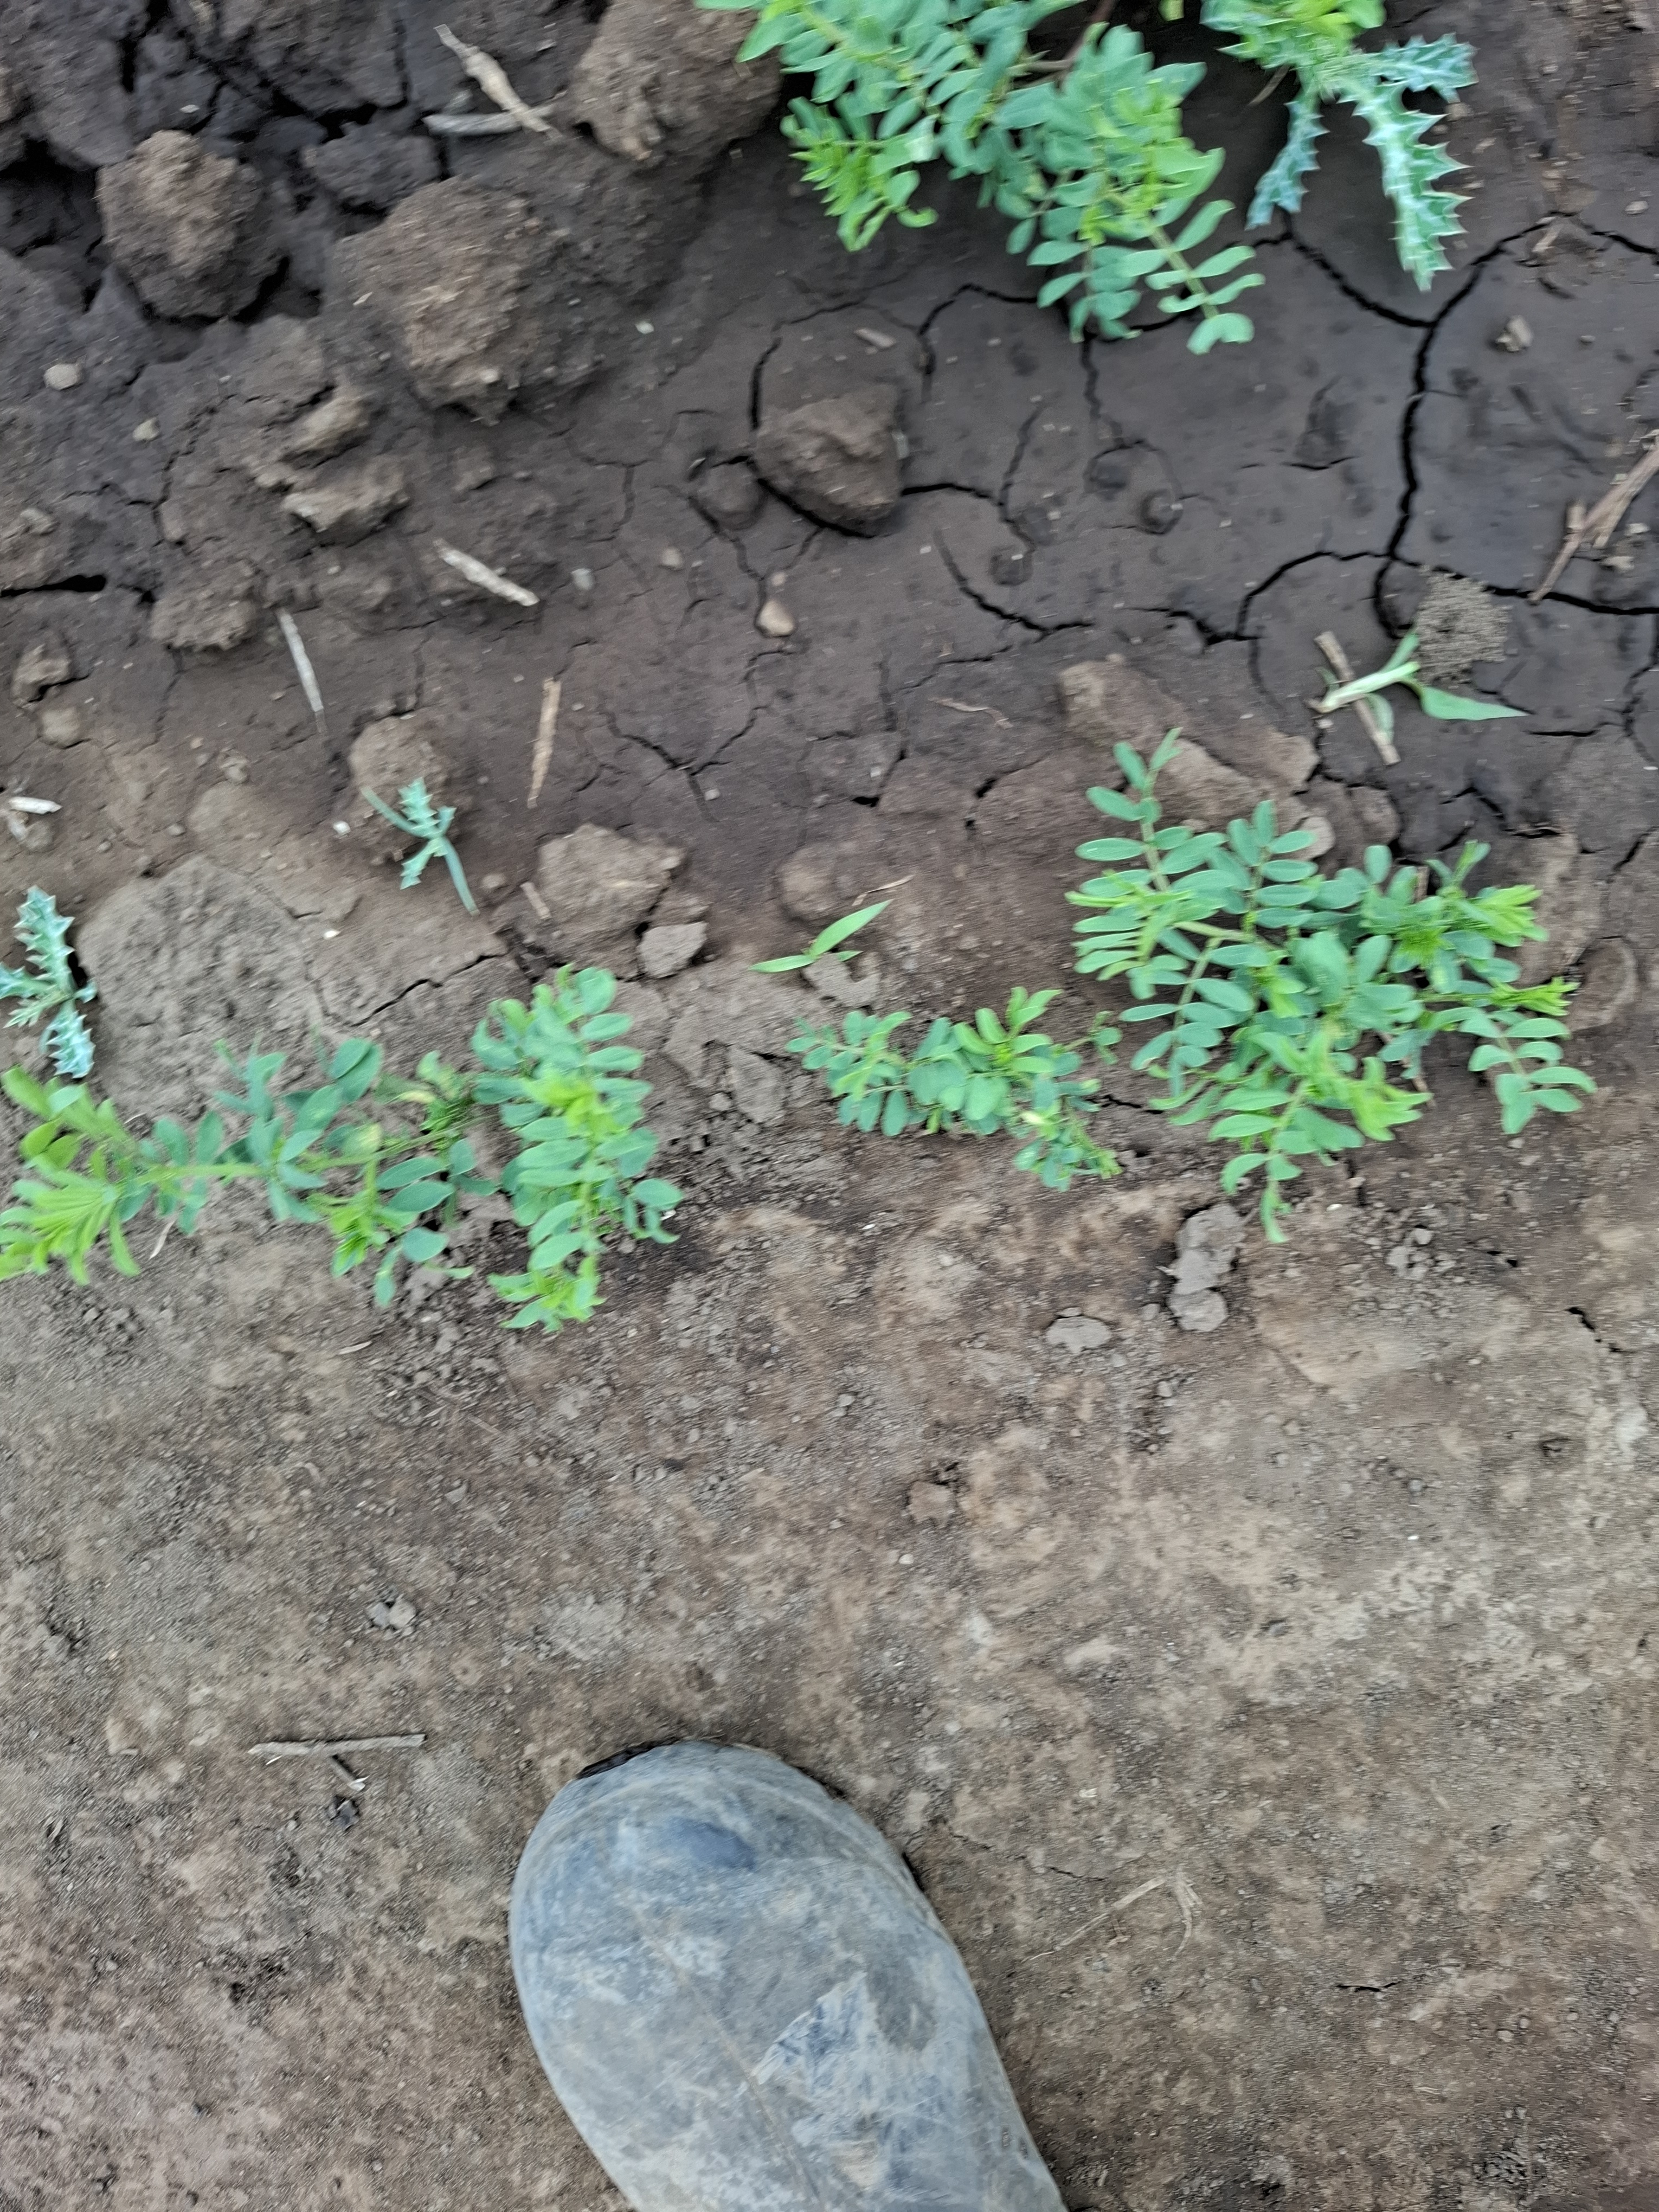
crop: lentil
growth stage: vegetative
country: Tanzania
